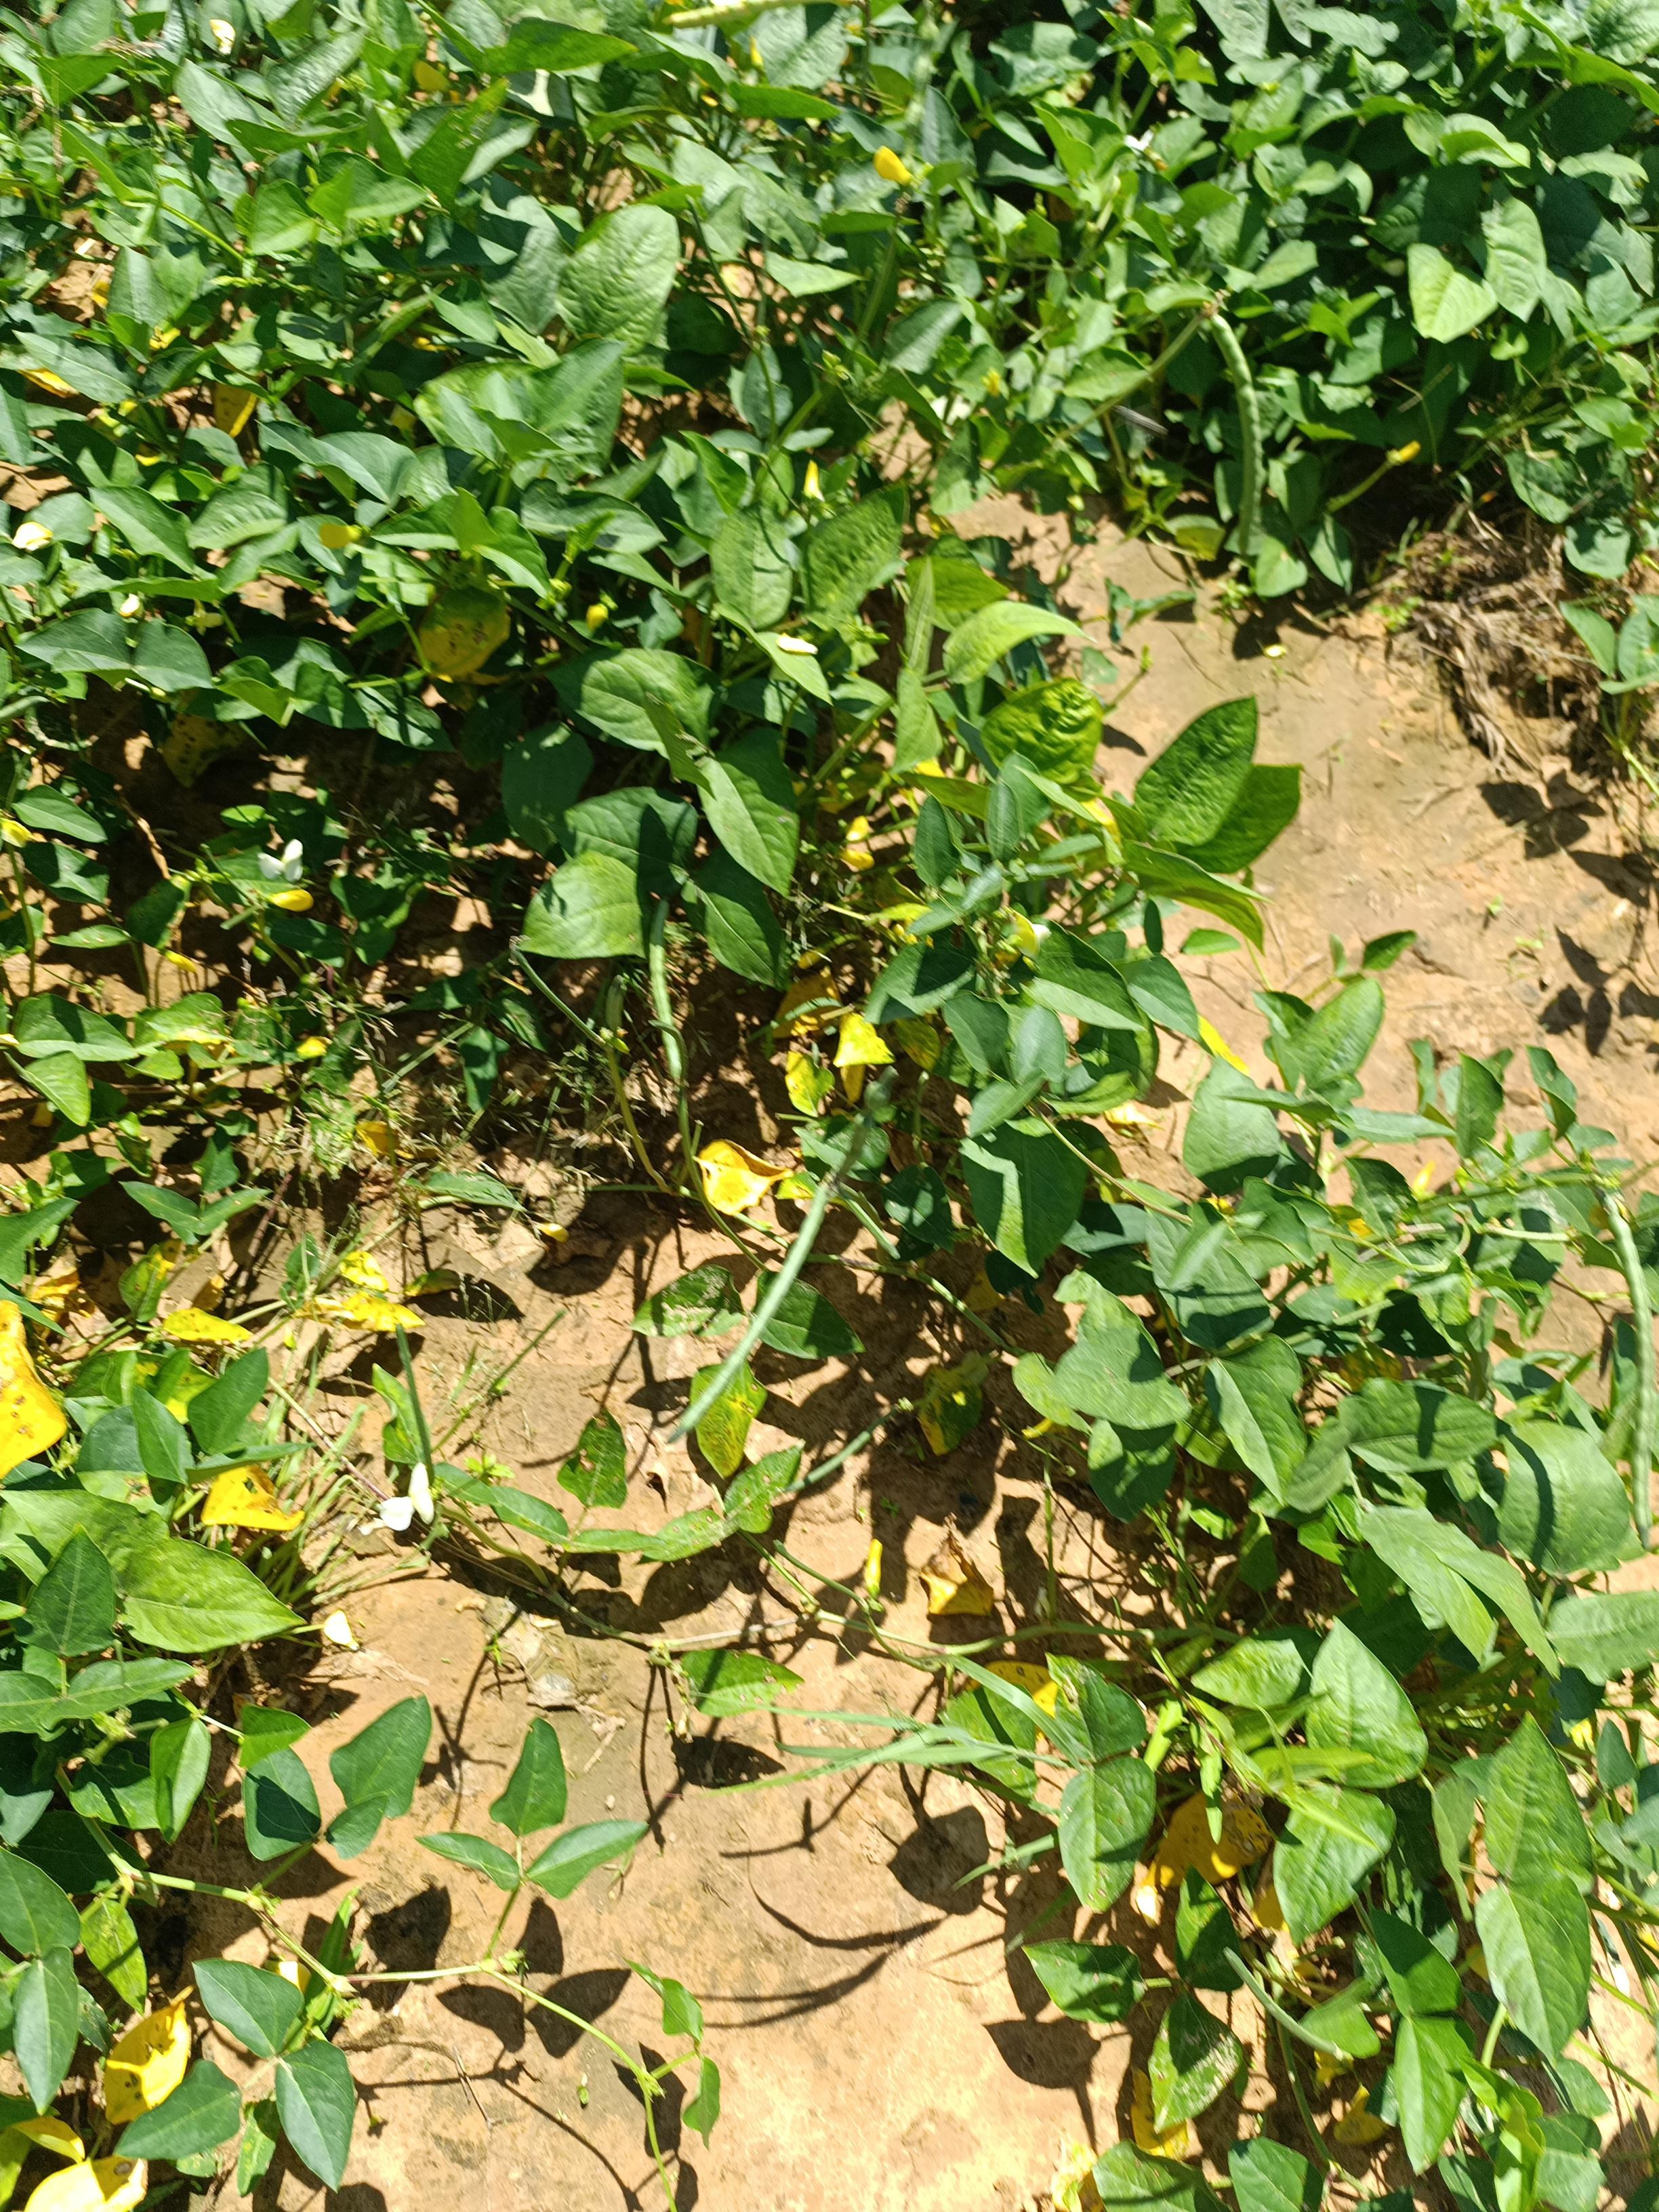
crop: cowpea
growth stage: development pod
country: Nigeria
